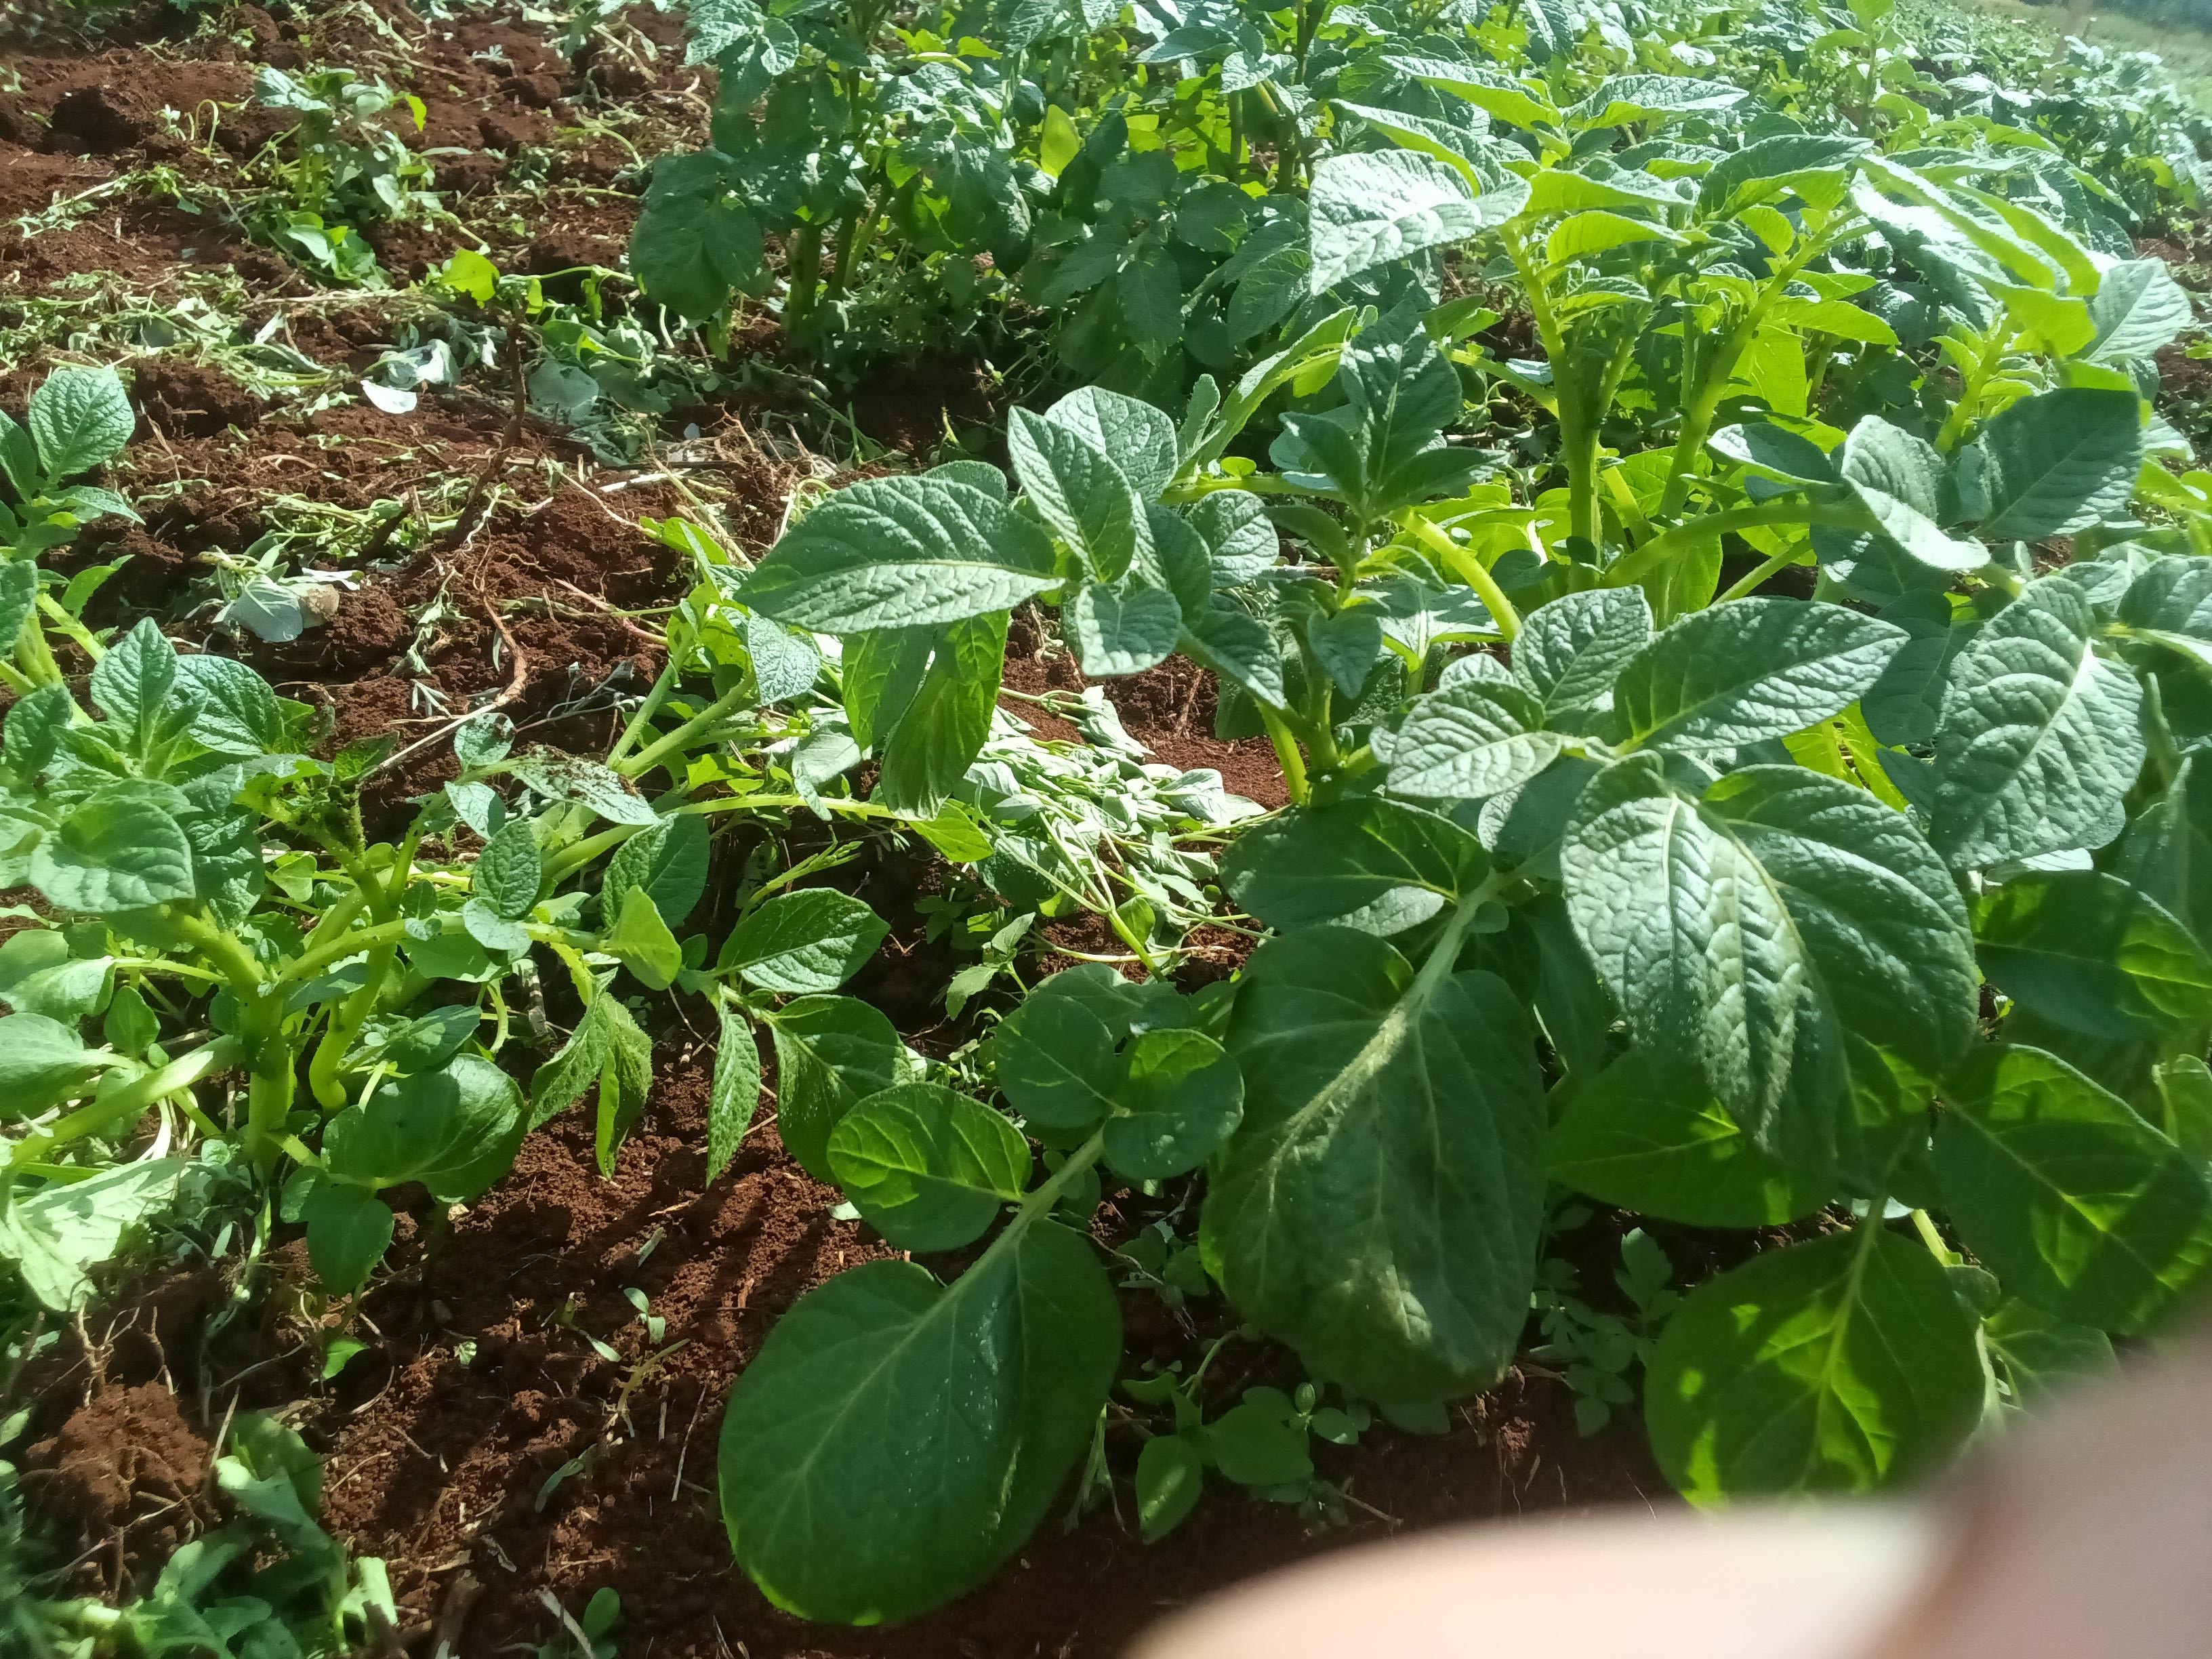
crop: potato
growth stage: emergence
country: Kenya
